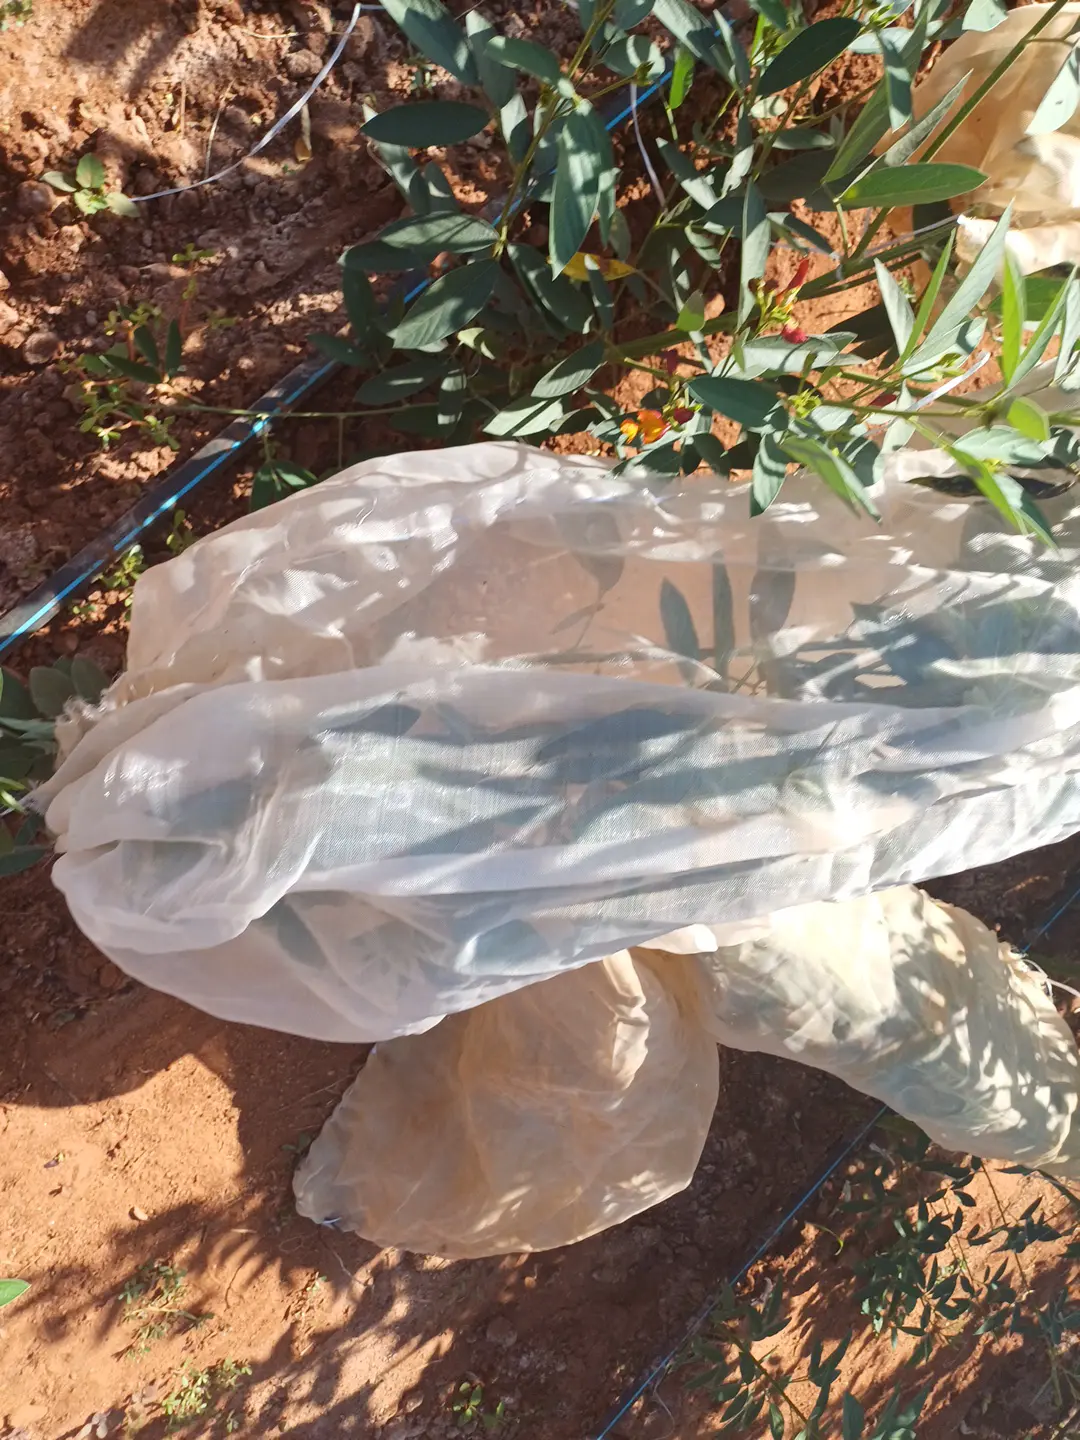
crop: pigeonpea
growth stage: development pod
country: Kenya
